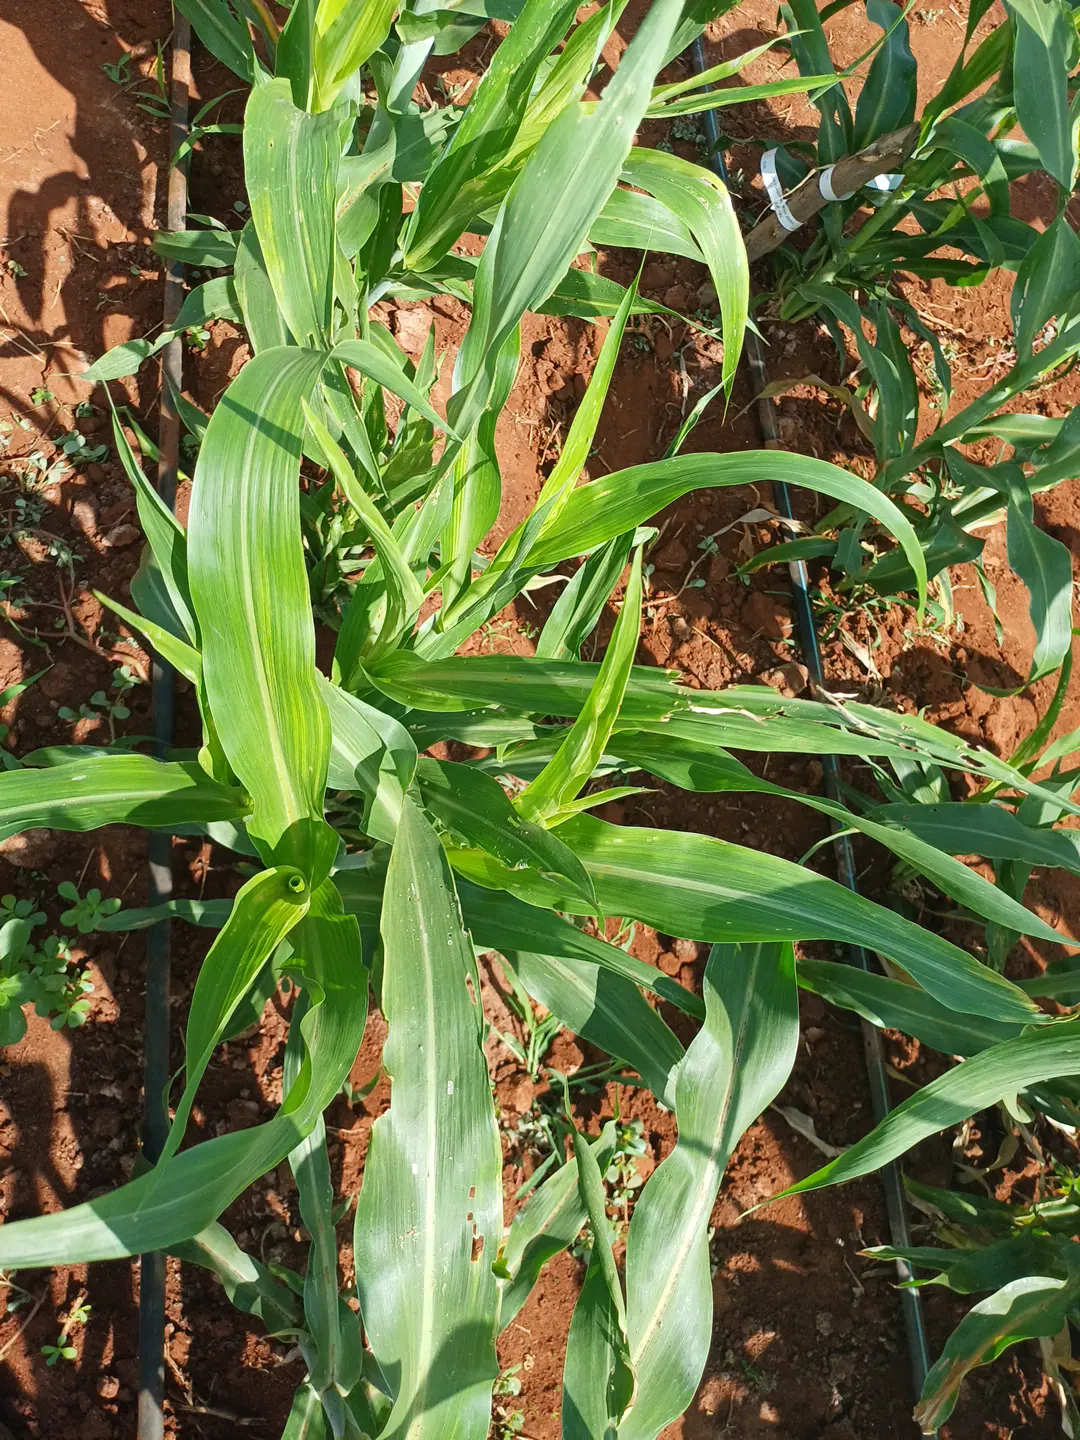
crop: sorghum
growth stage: vegetative
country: Kenya
